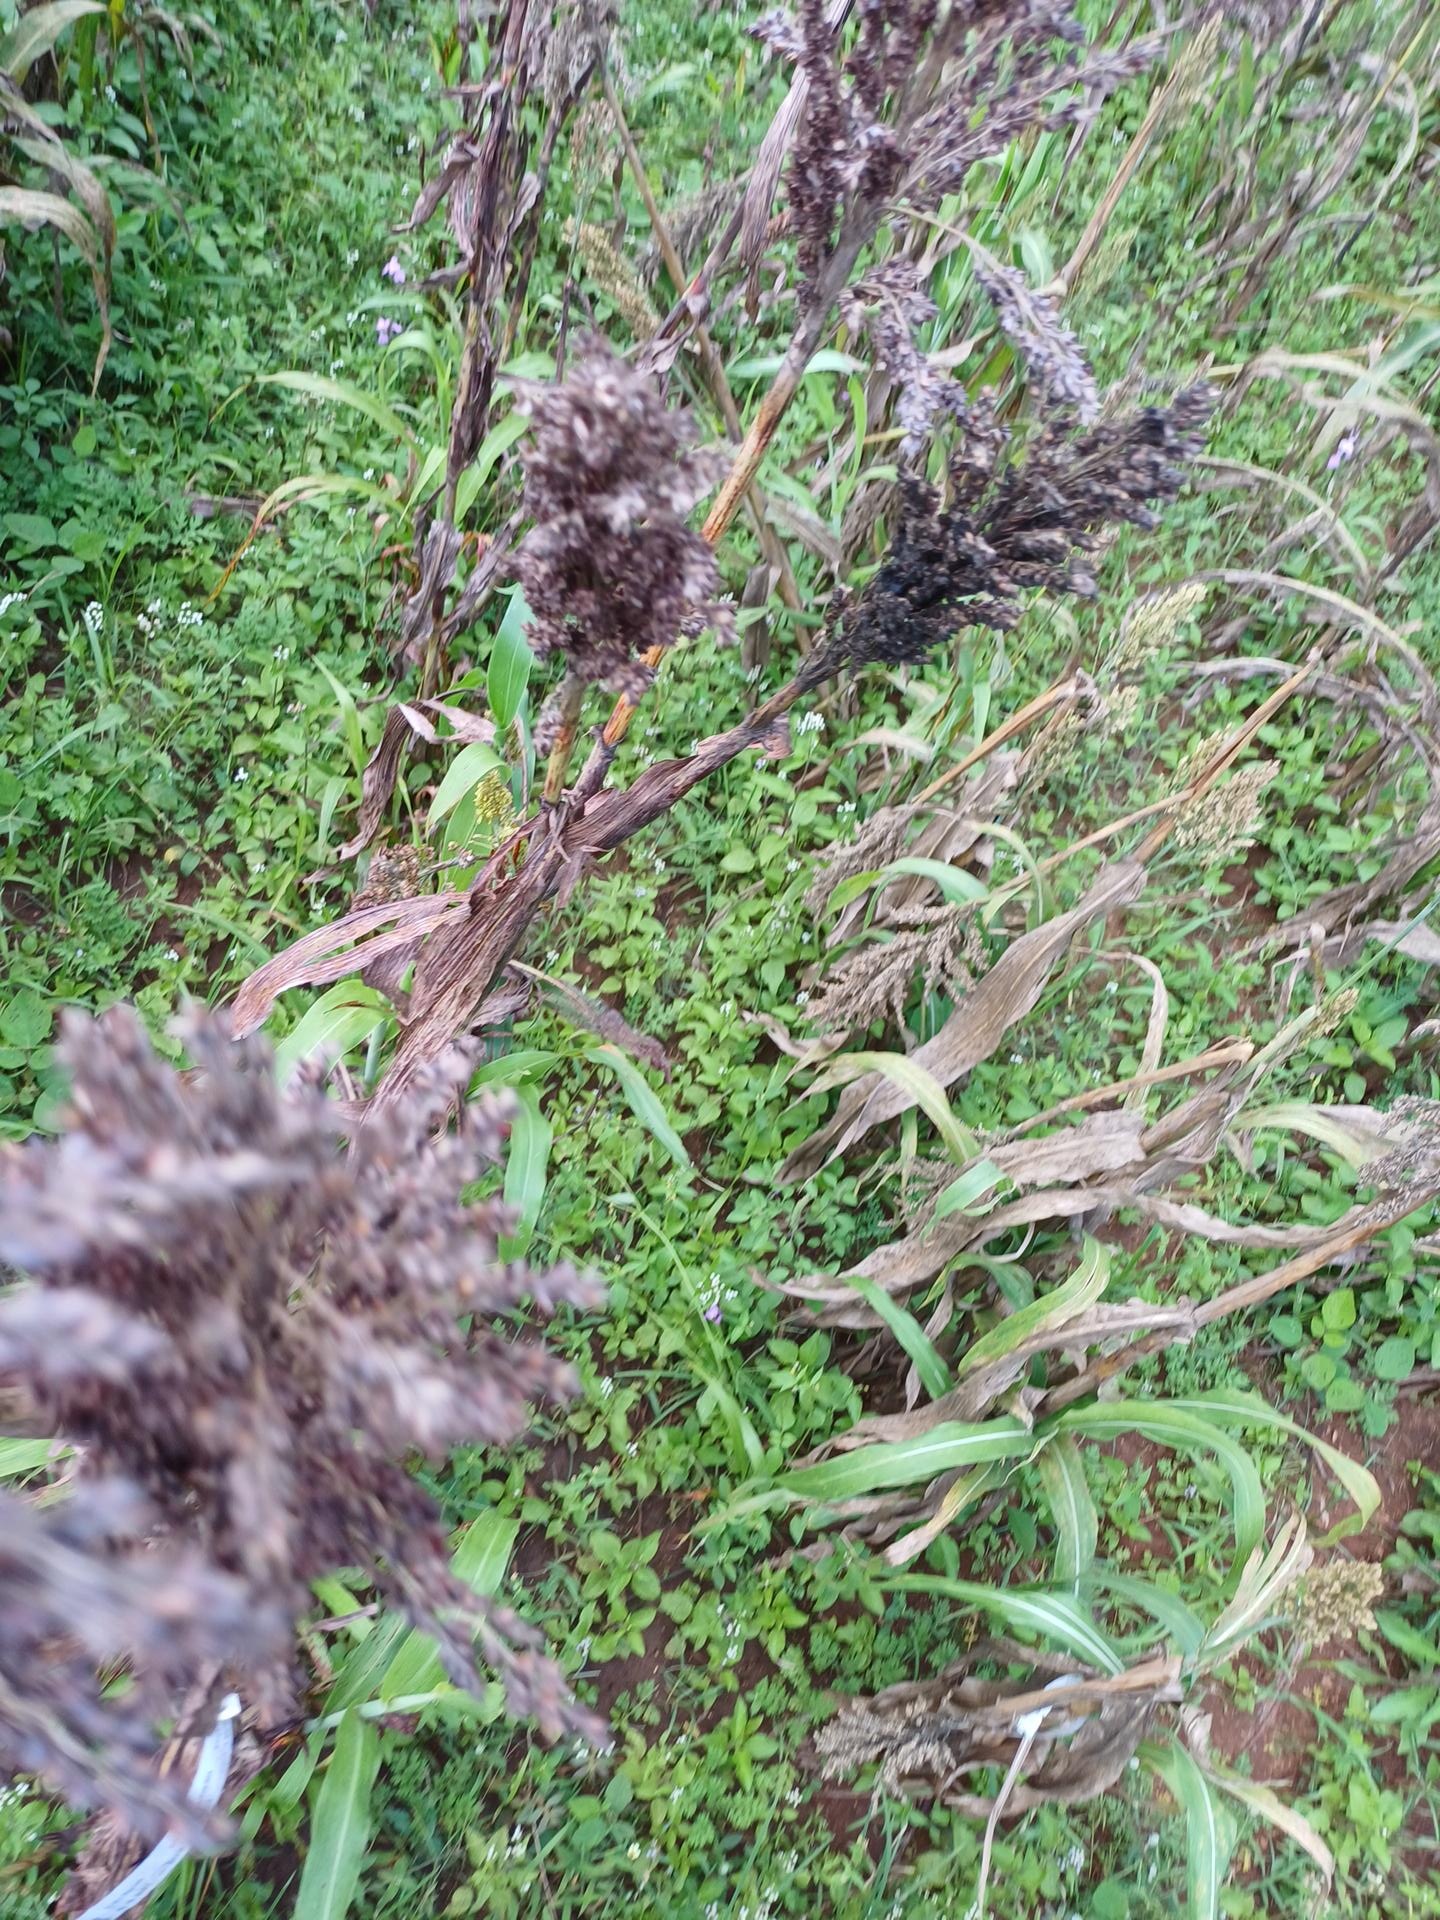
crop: sorghum
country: Kenya
